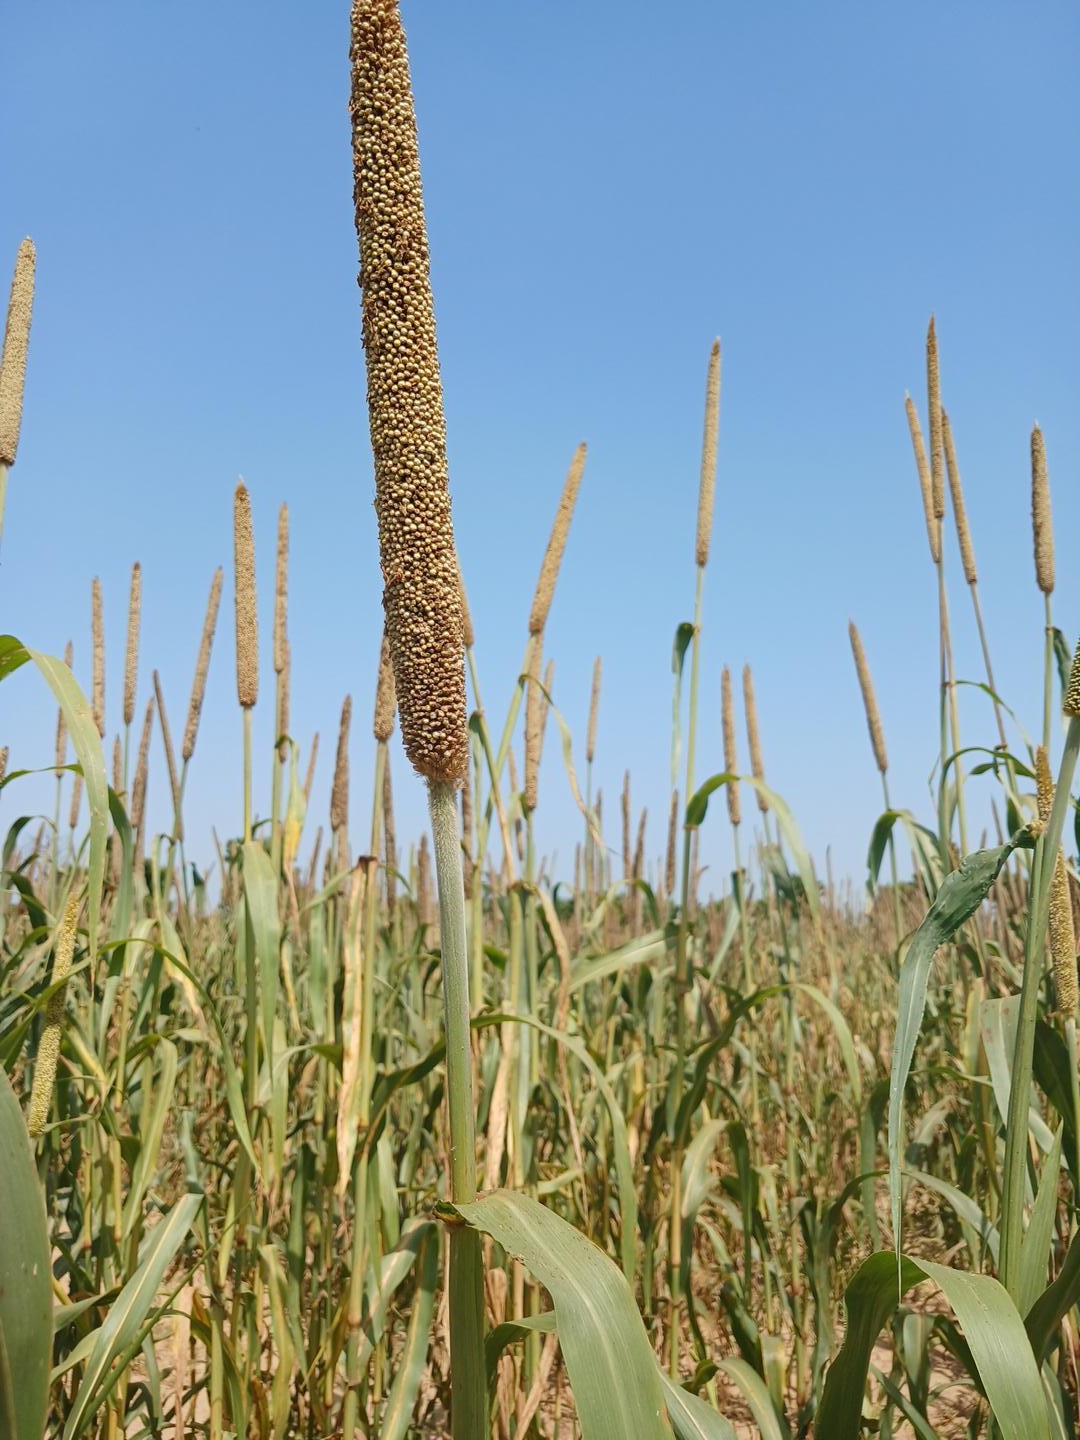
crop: pearl millet
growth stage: maturity
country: Senegal
